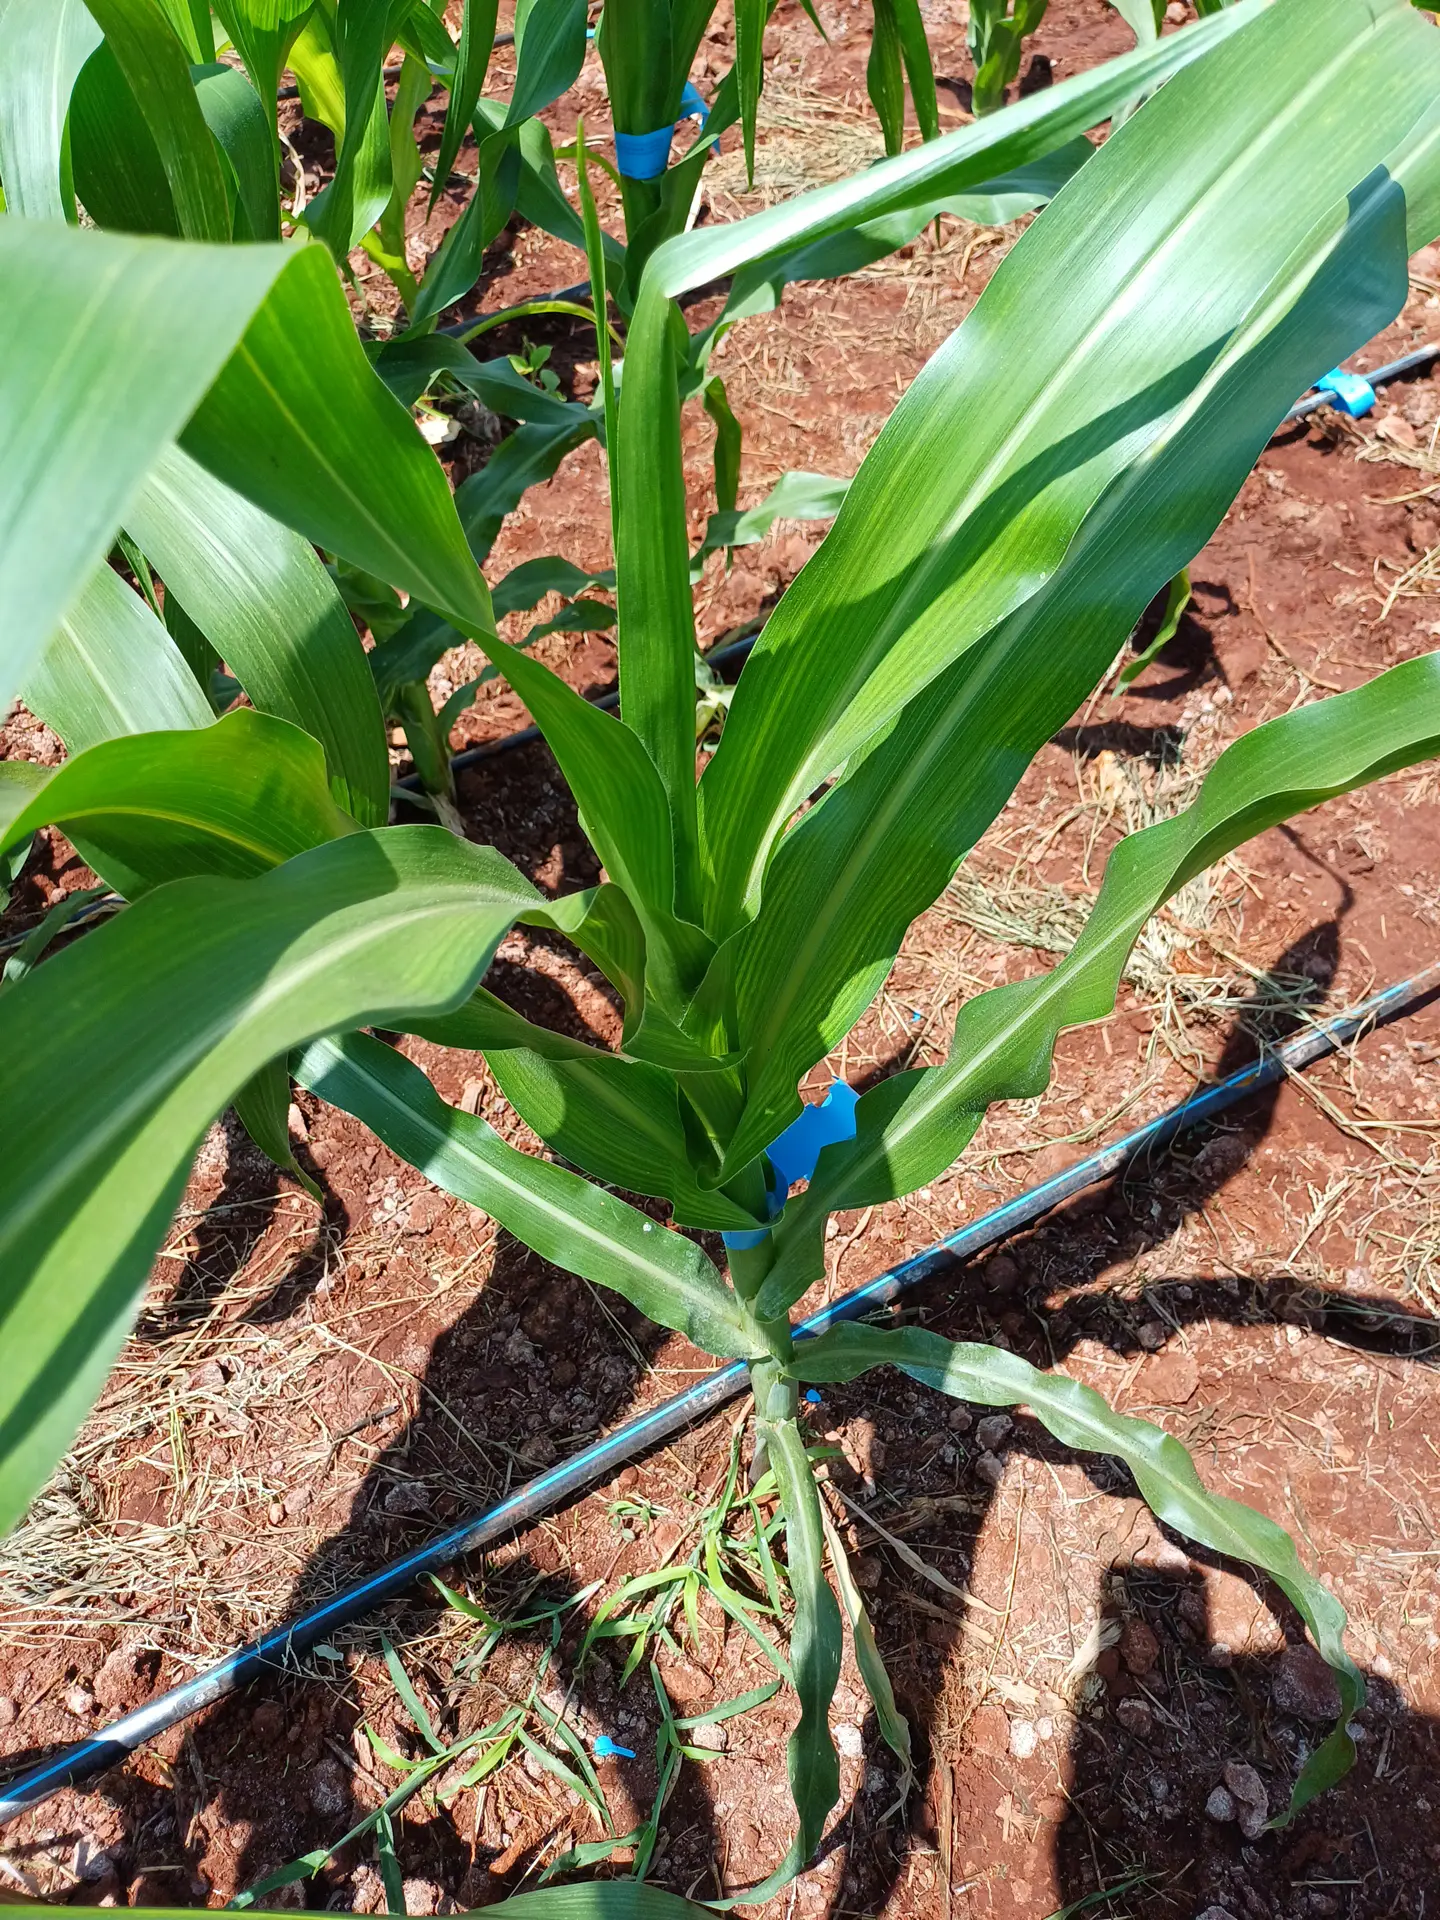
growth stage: vegetative
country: Kenya
